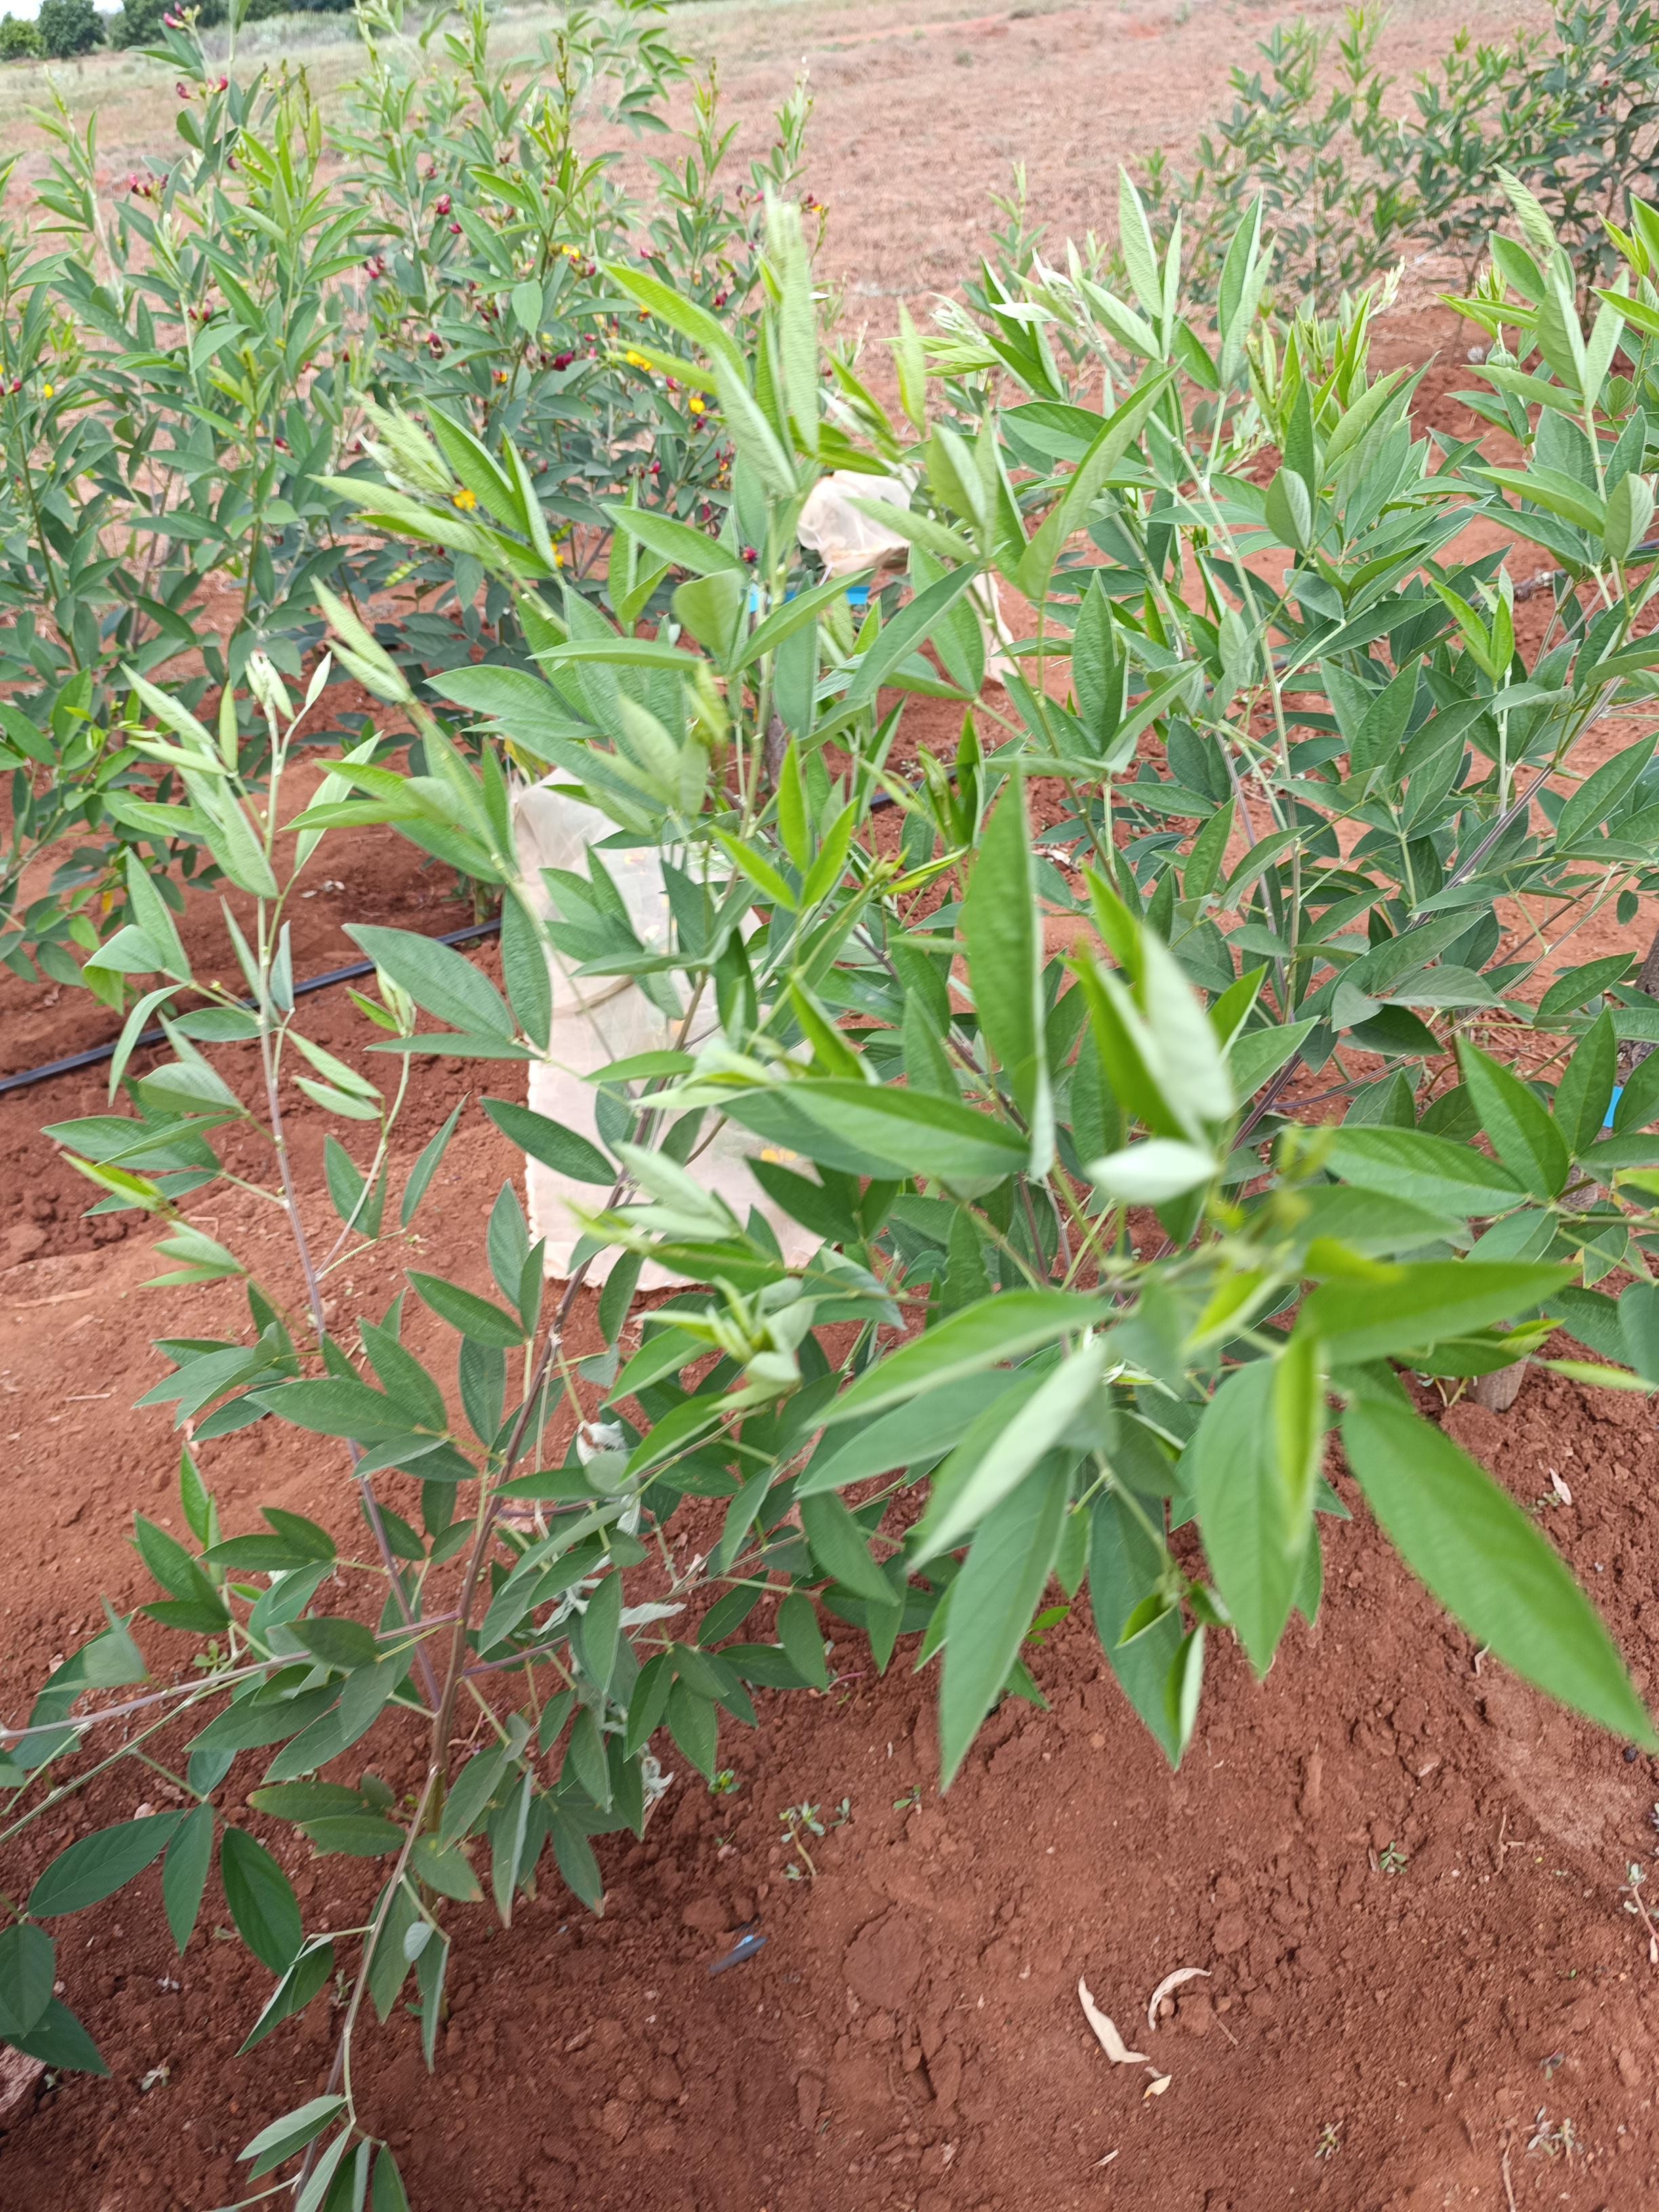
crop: pigeonpea
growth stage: vegetative
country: Kenya
